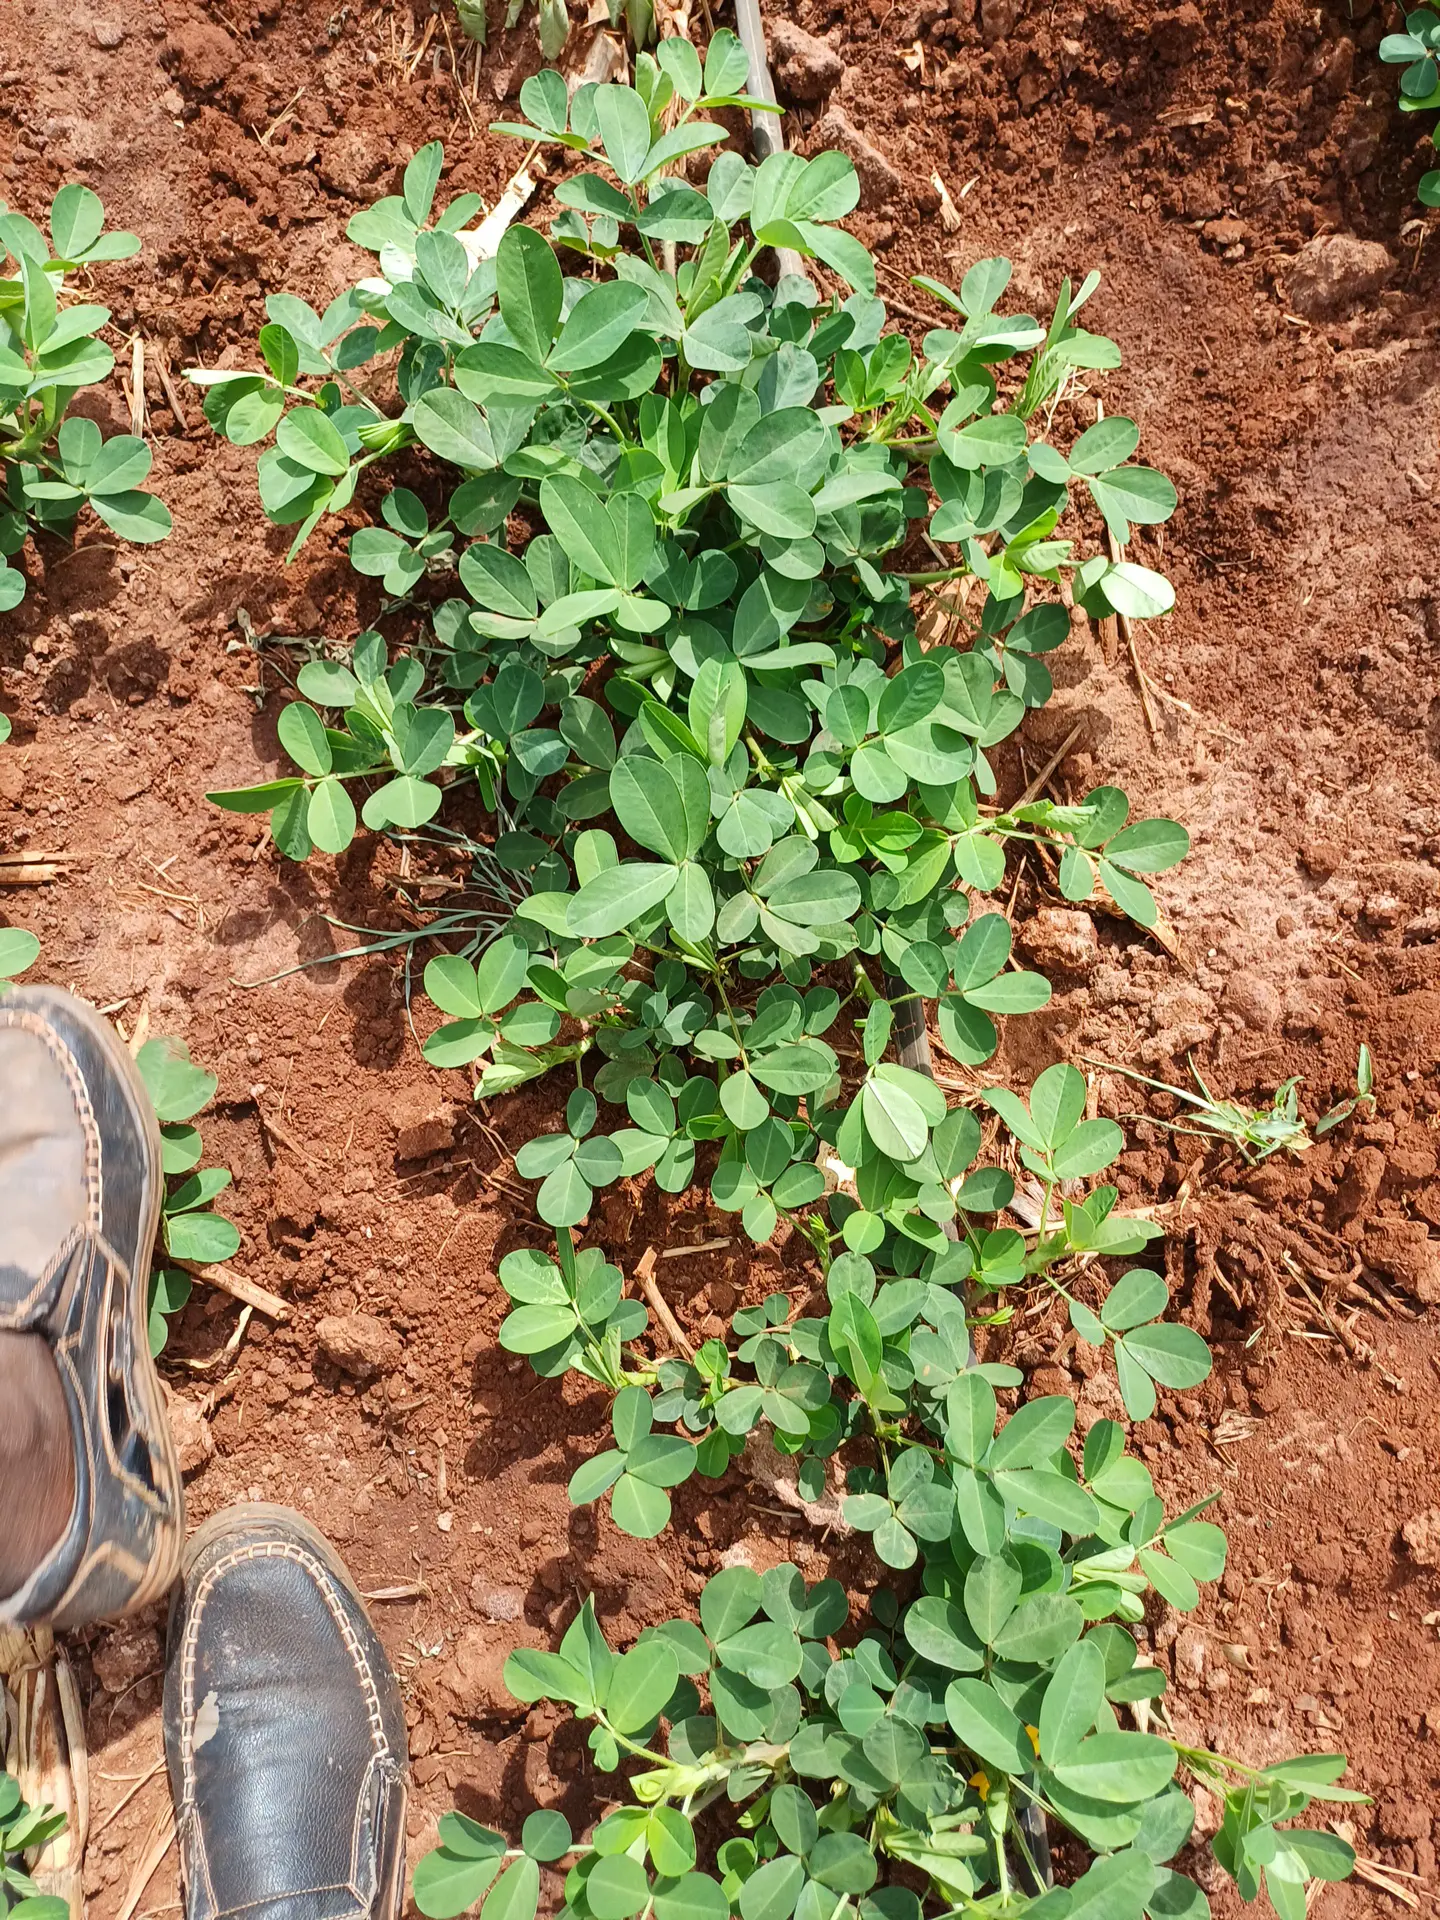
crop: groundnut
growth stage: flowering
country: Kenya
